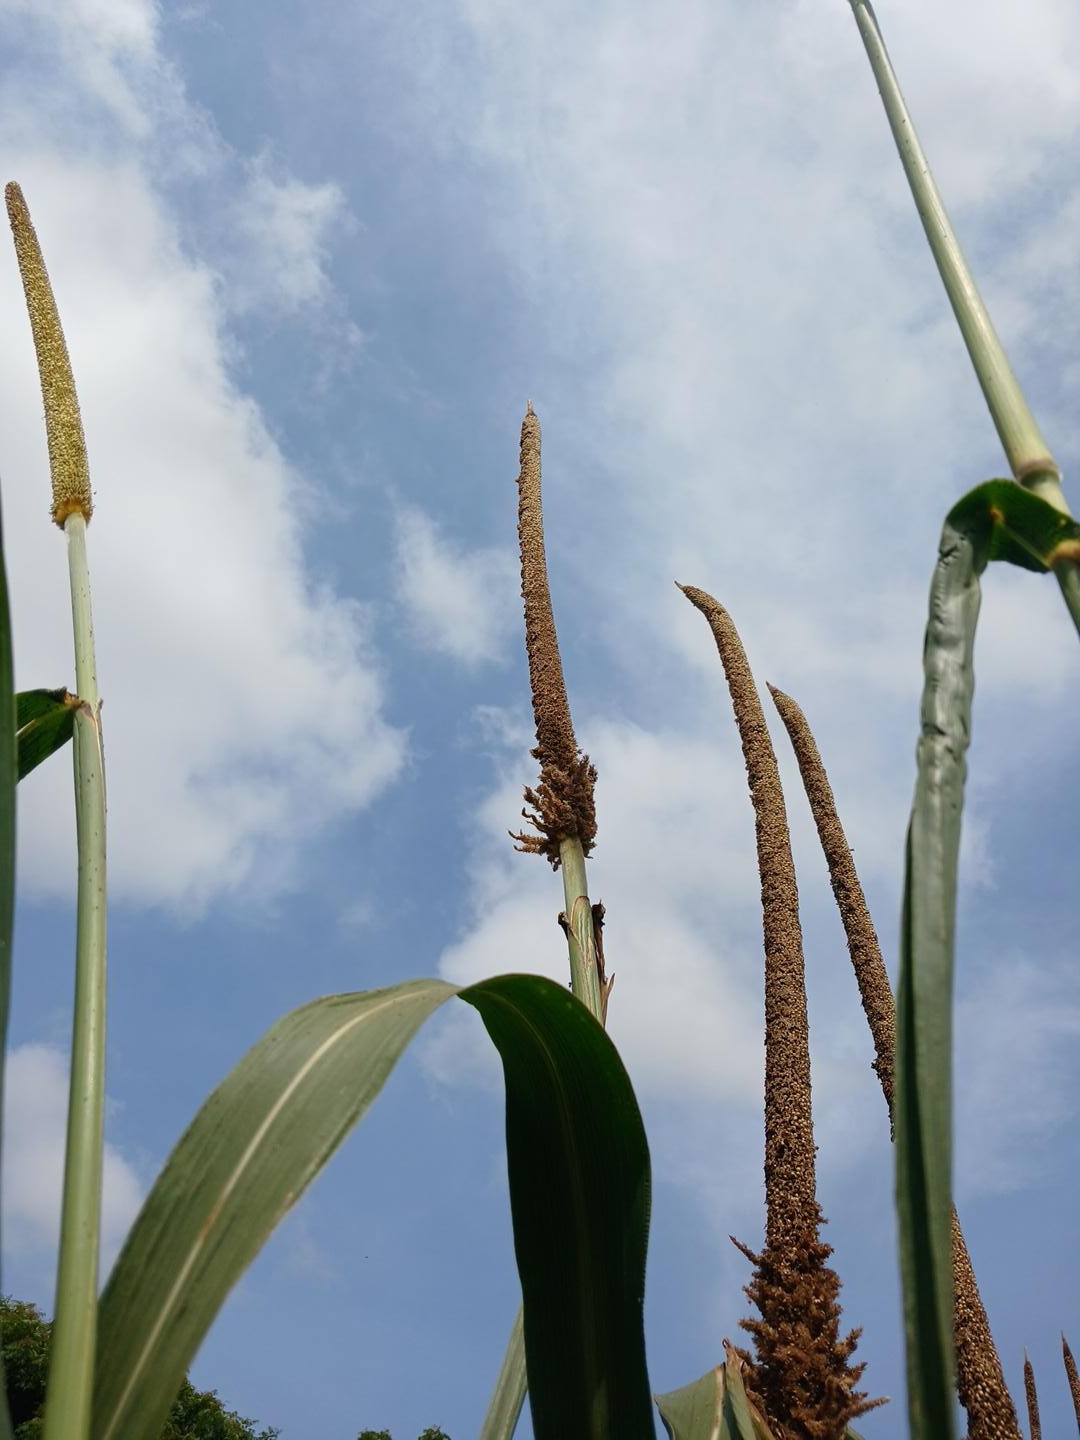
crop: pearl millet
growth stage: maturity
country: Senegal
